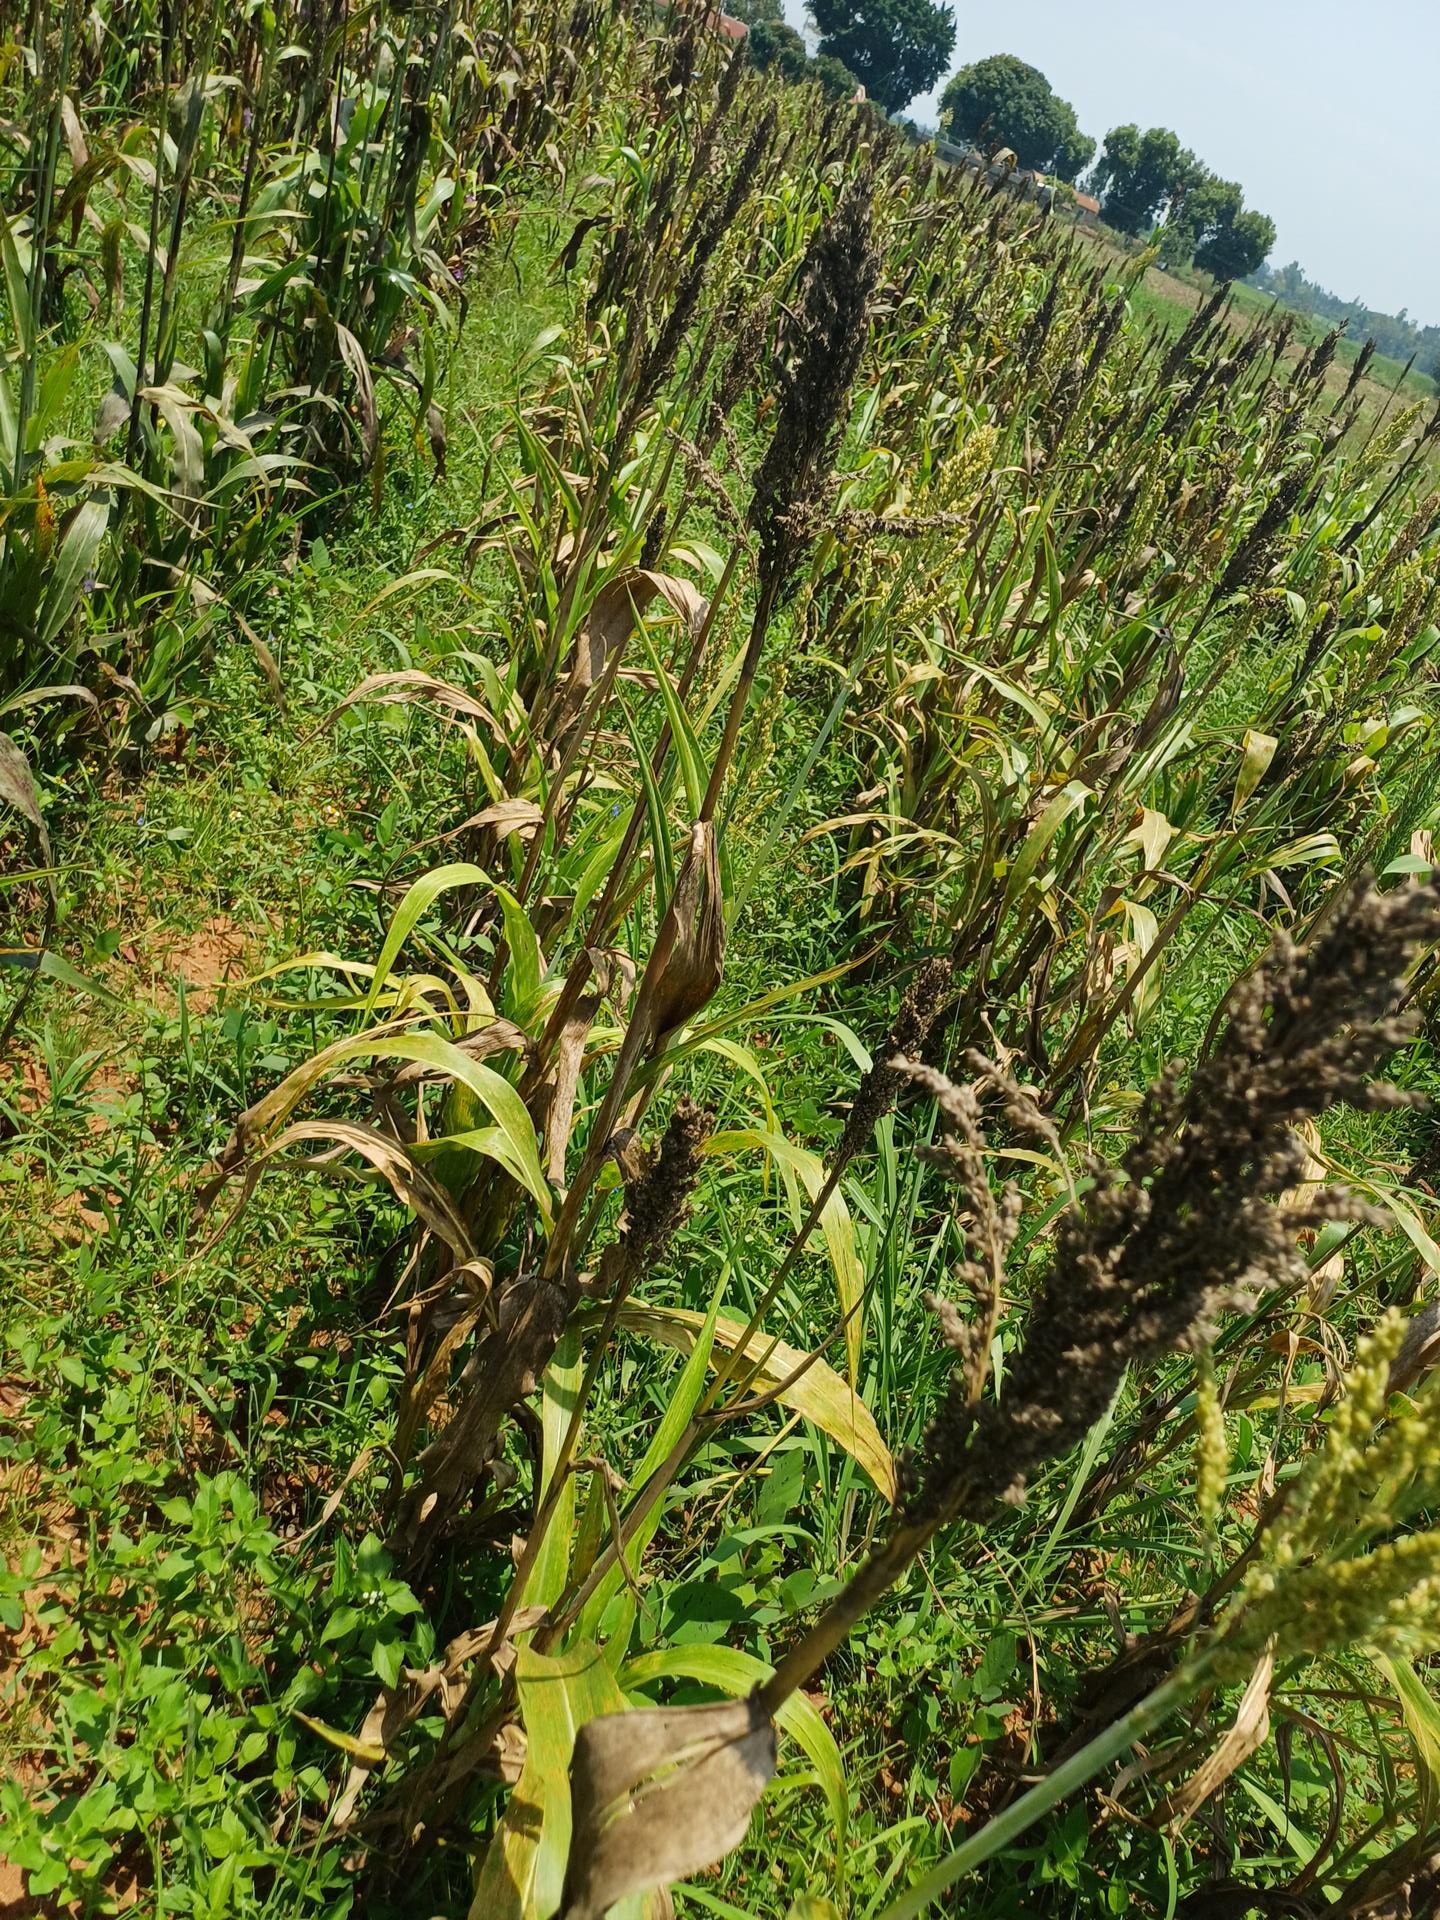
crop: sorghum
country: Kenya
